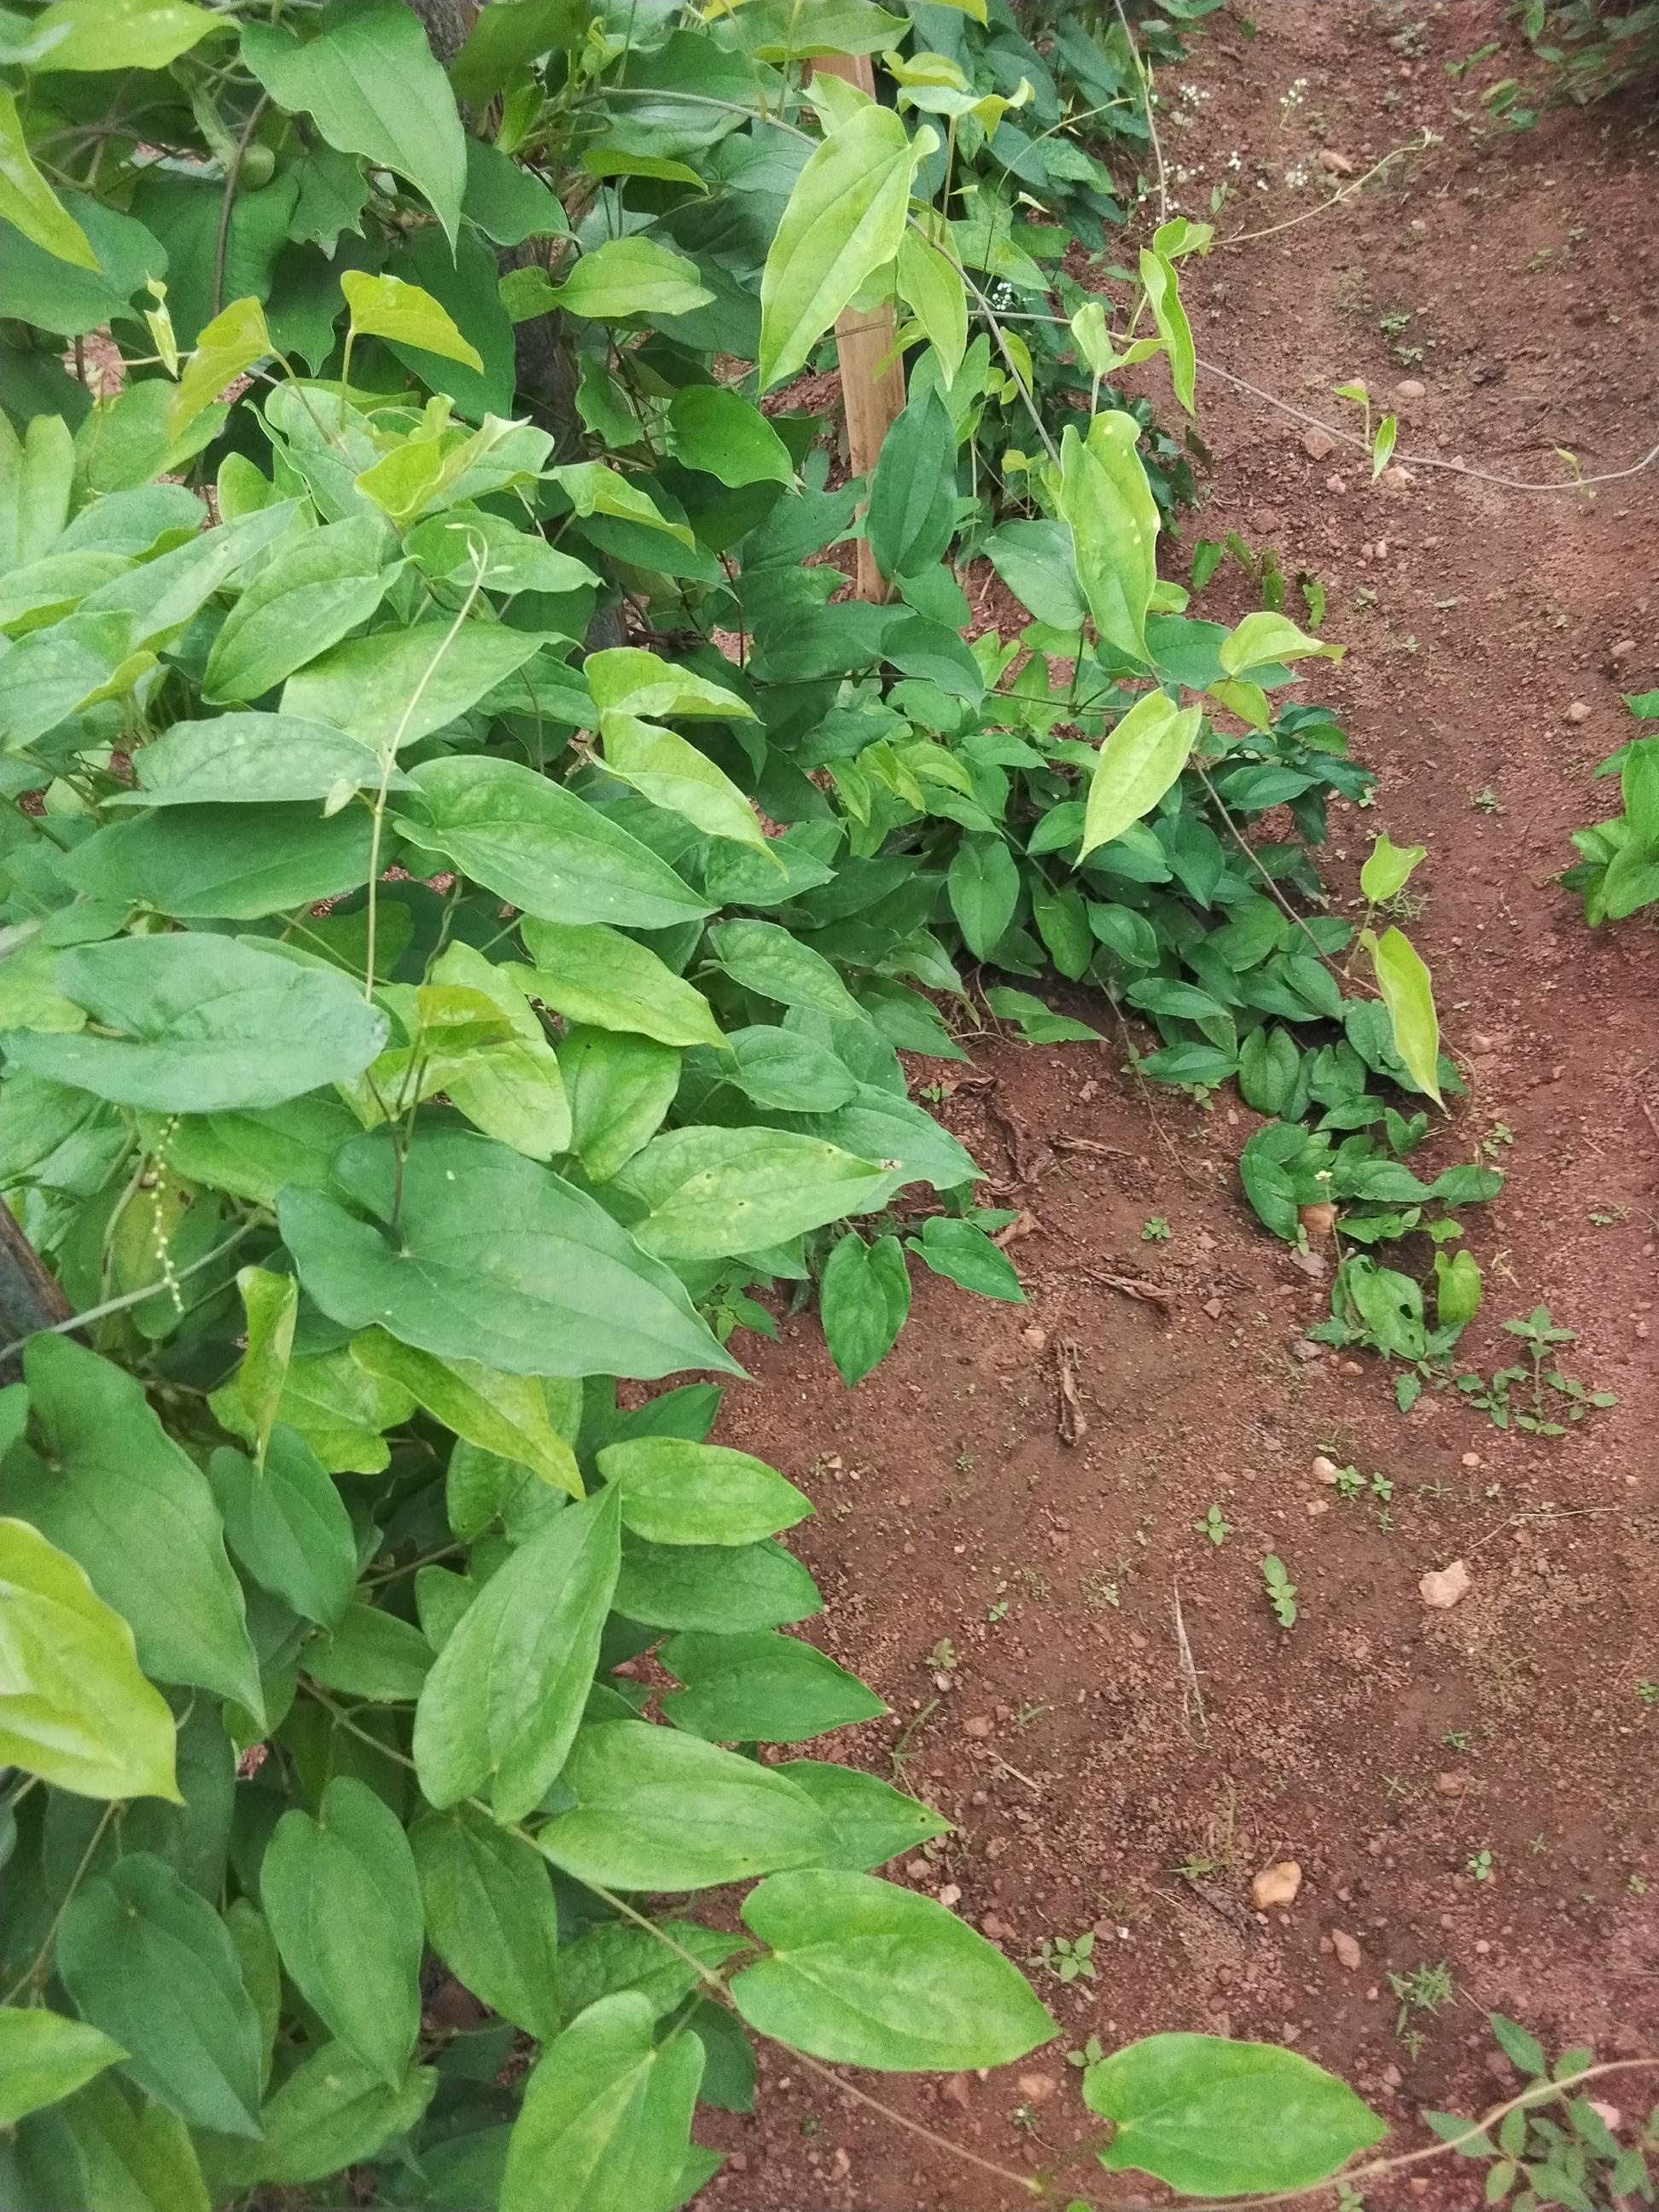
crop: yam
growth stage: vegetative
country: Nigeria
